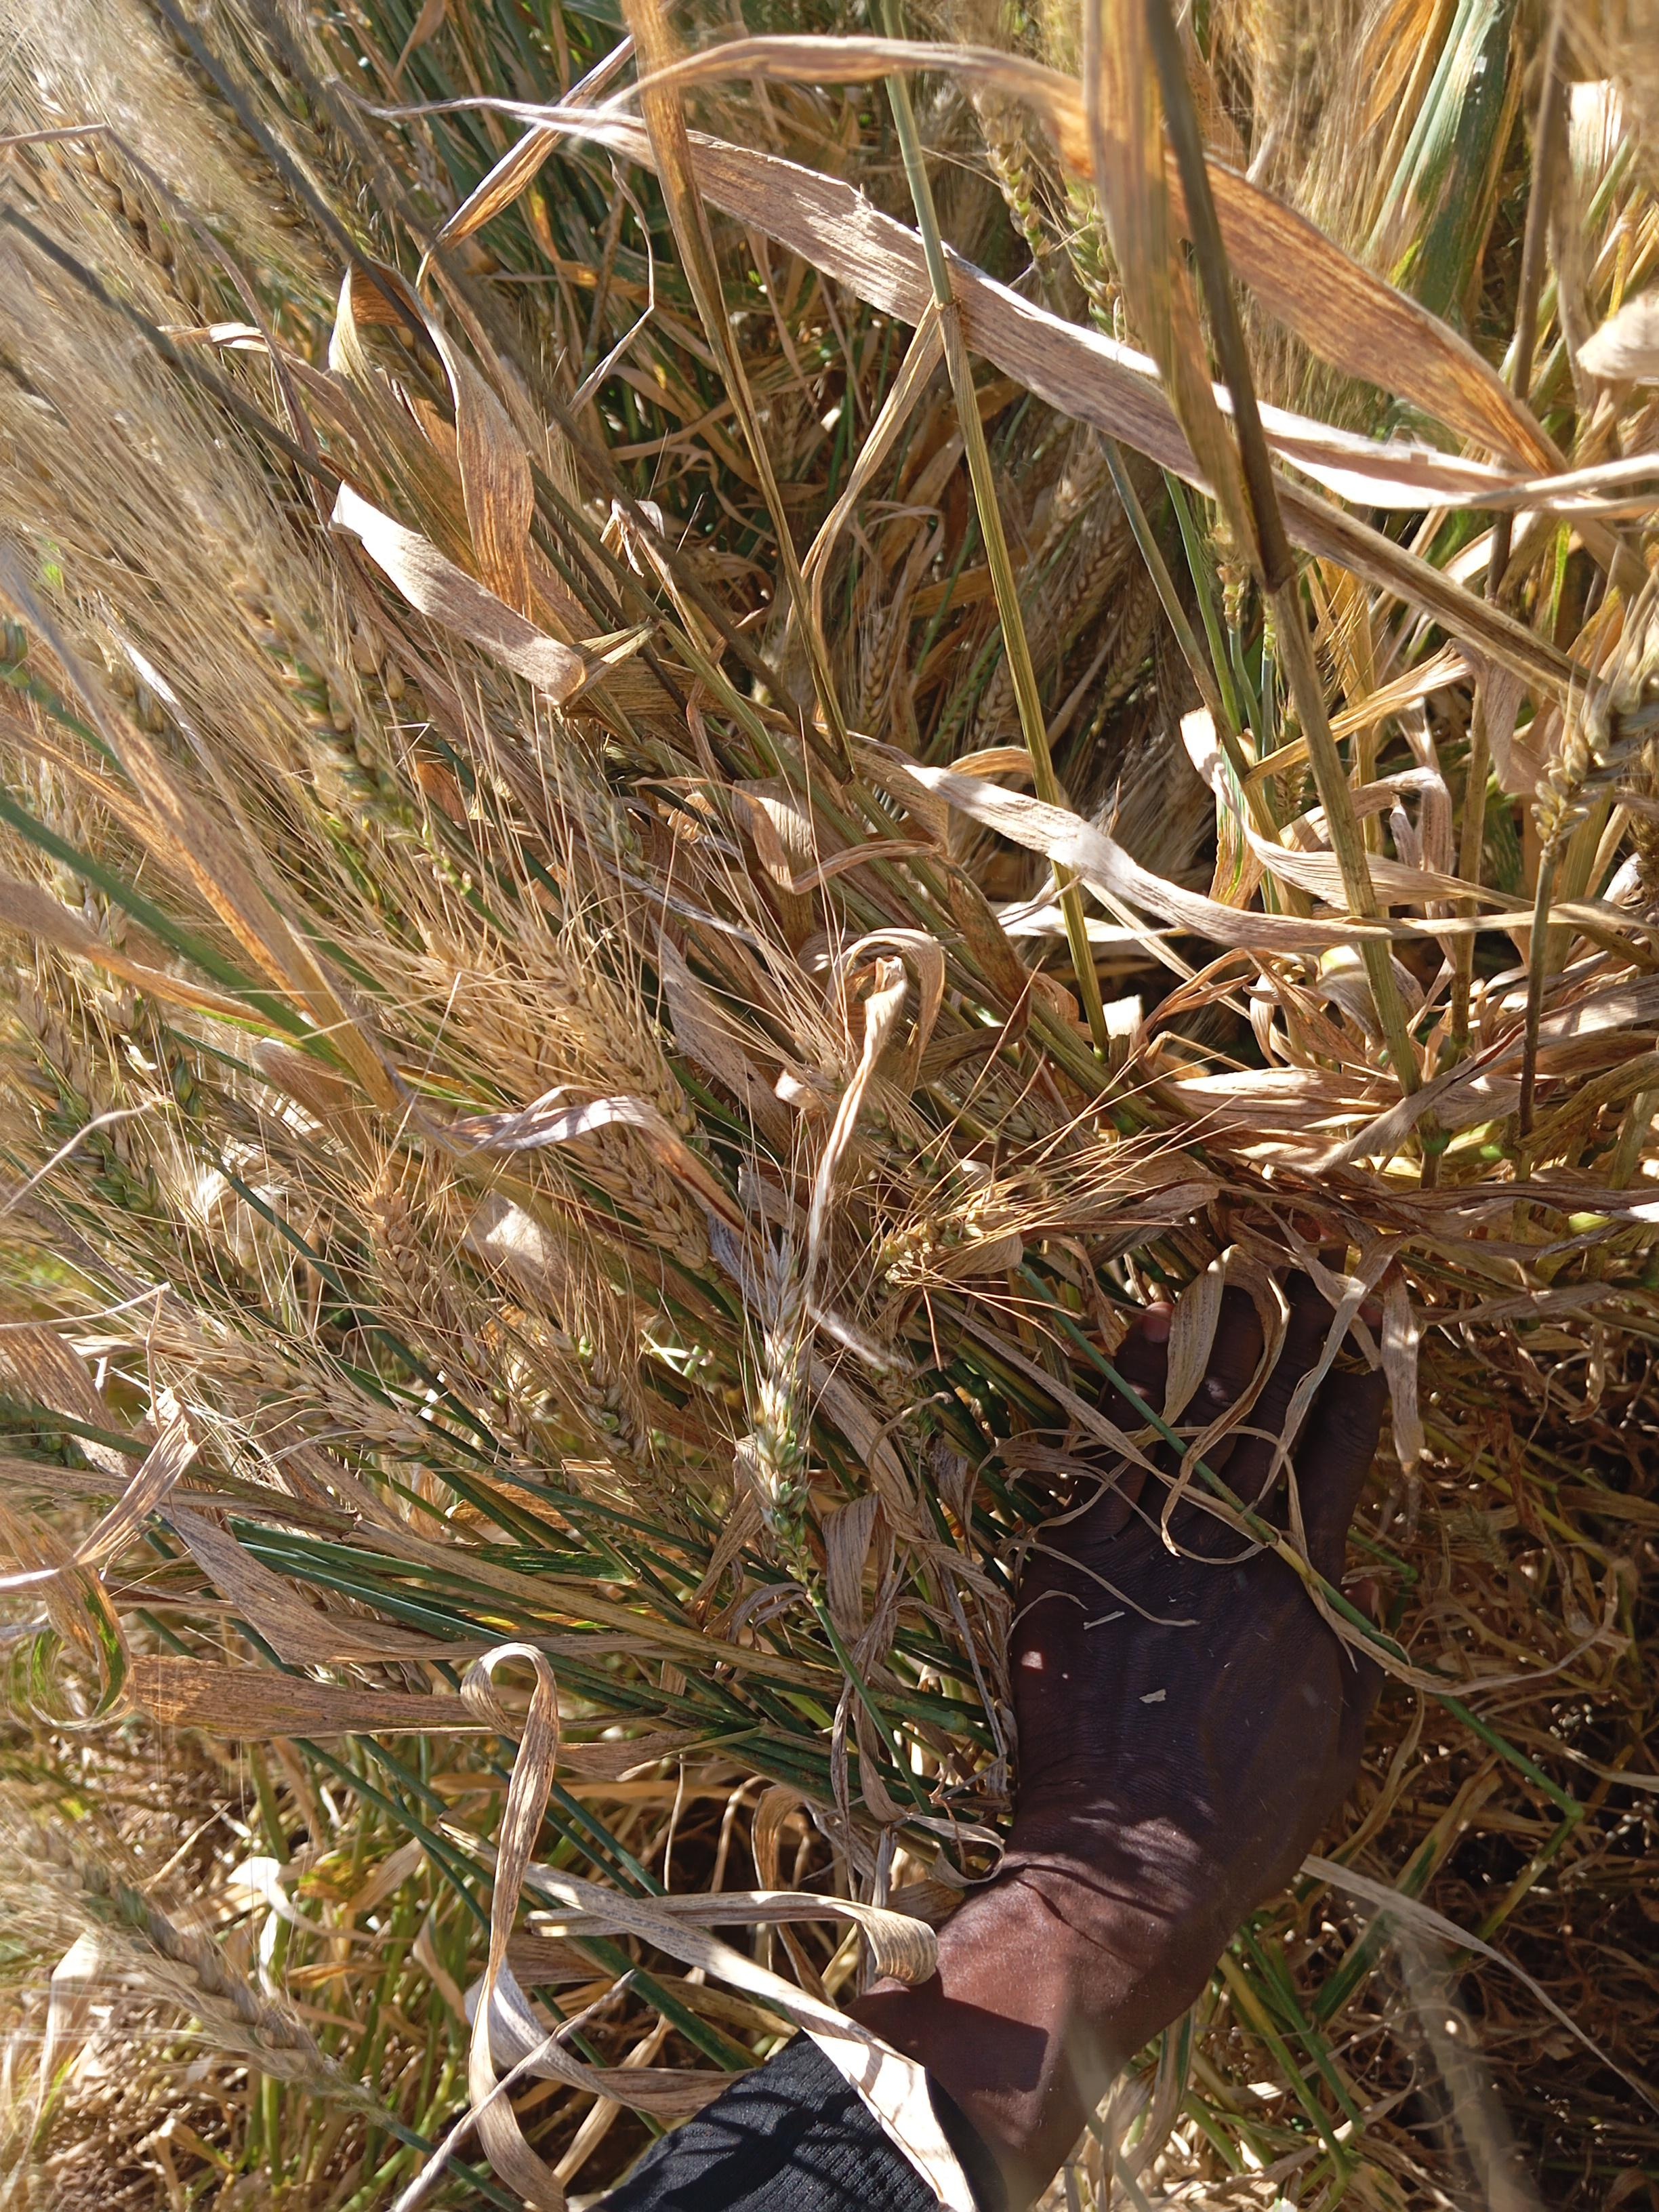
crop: wheat
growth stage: maturity
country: Kenya
